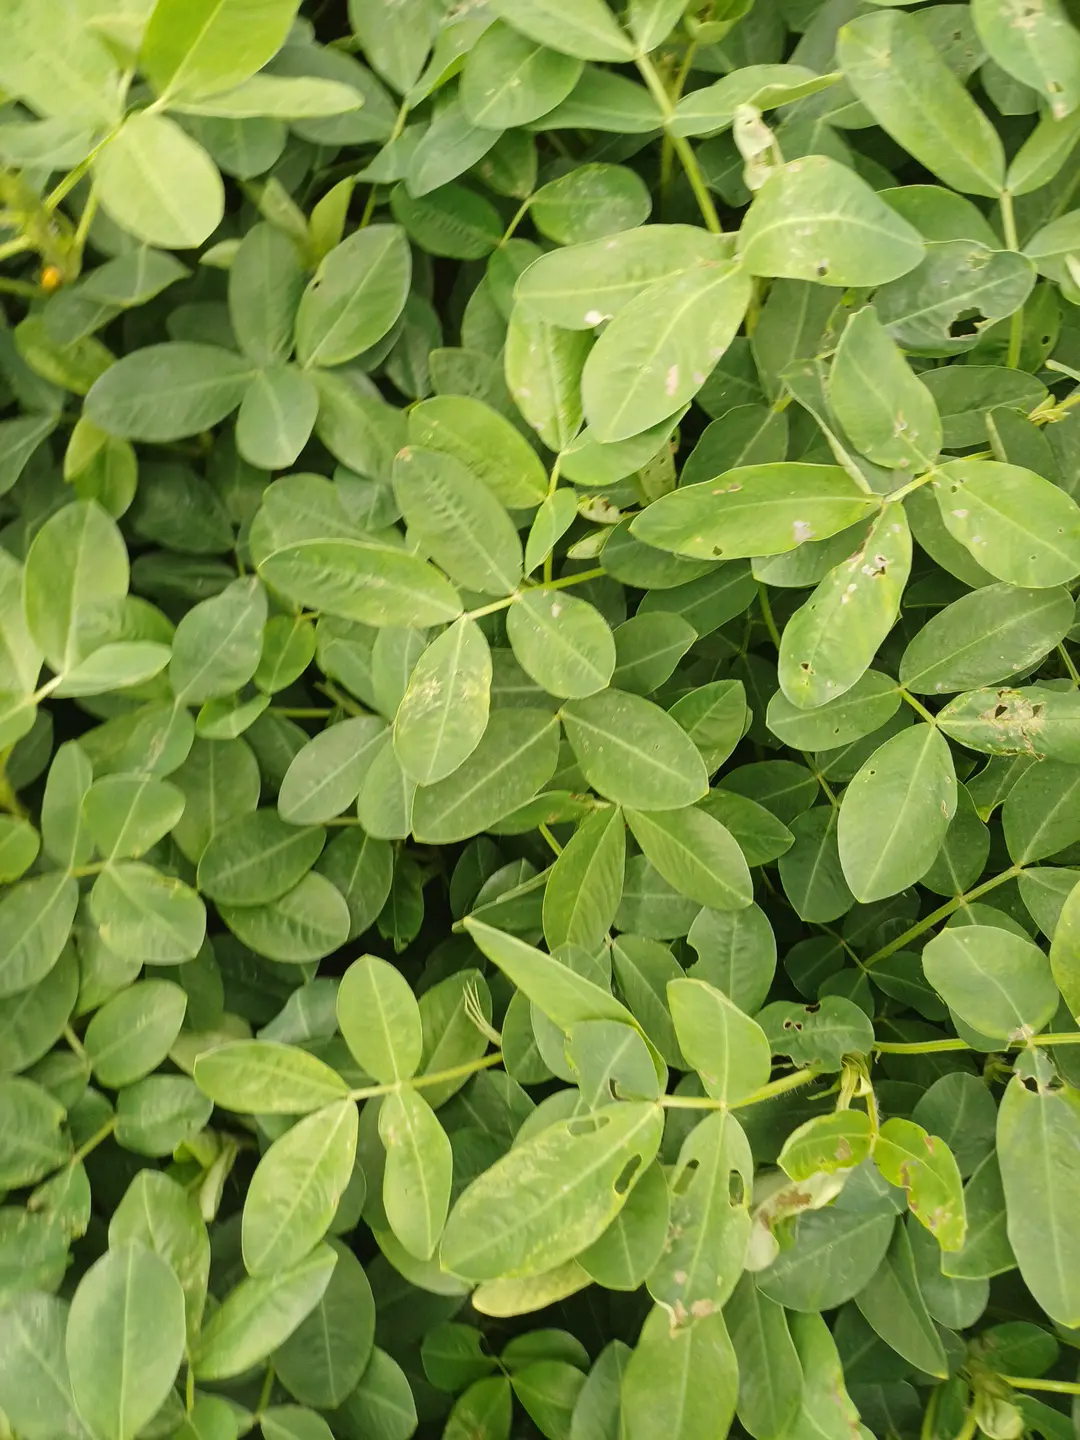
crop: groundnut
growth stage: flowering
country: Kenya
